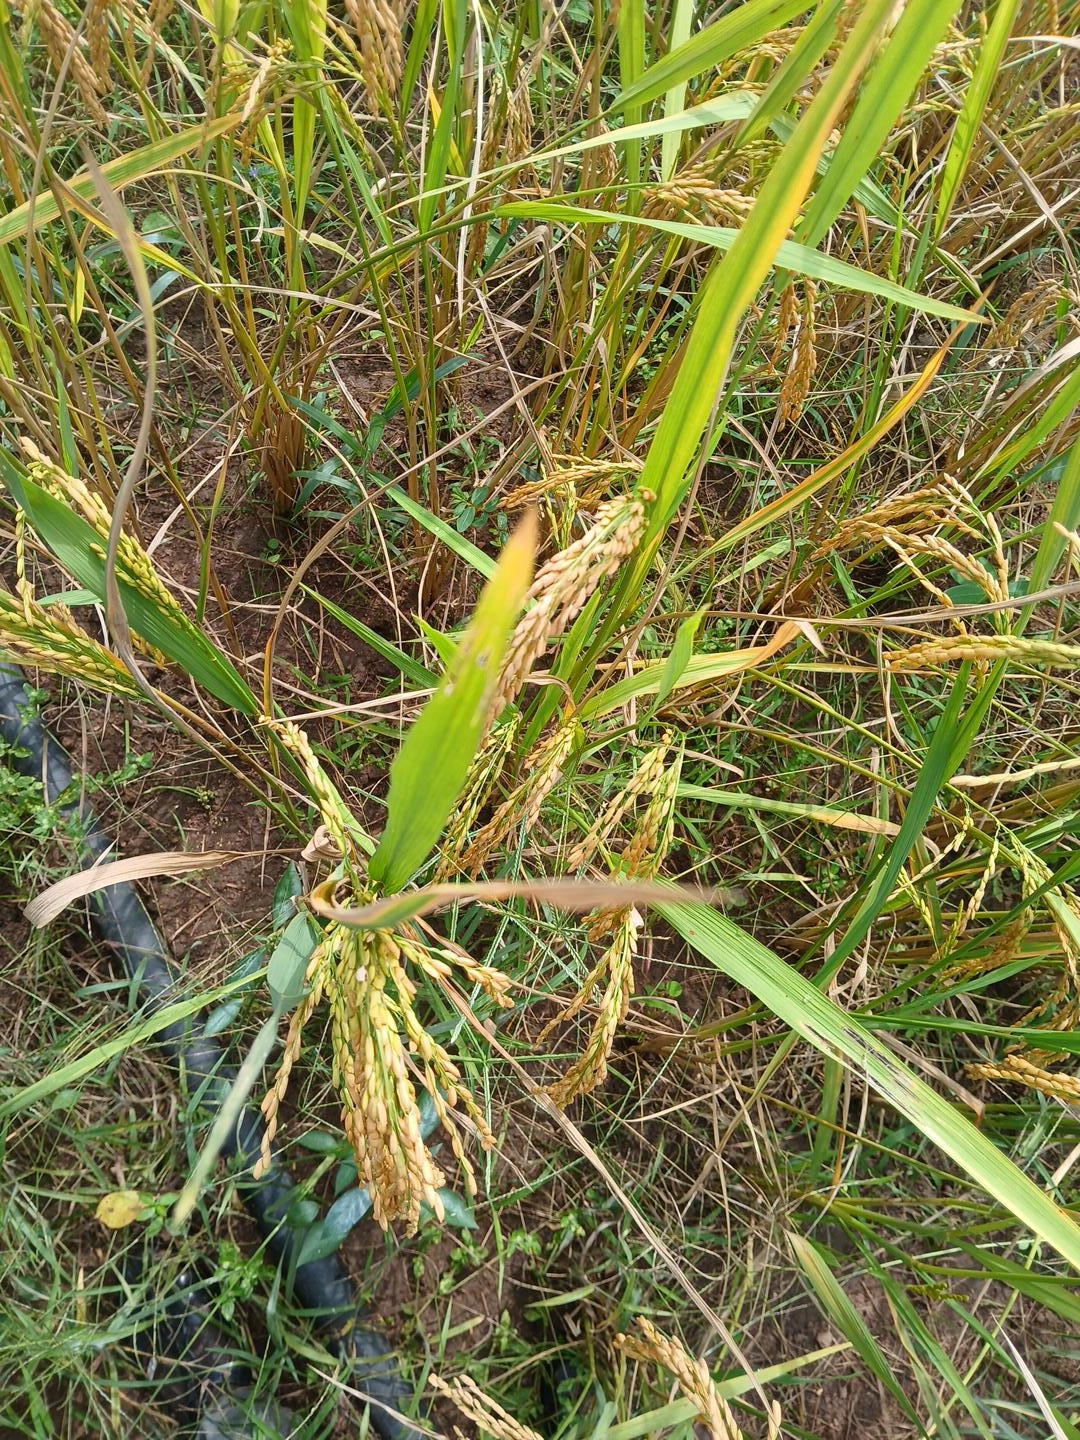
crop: rice
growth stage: ripening
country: Côte d'Ivoire
